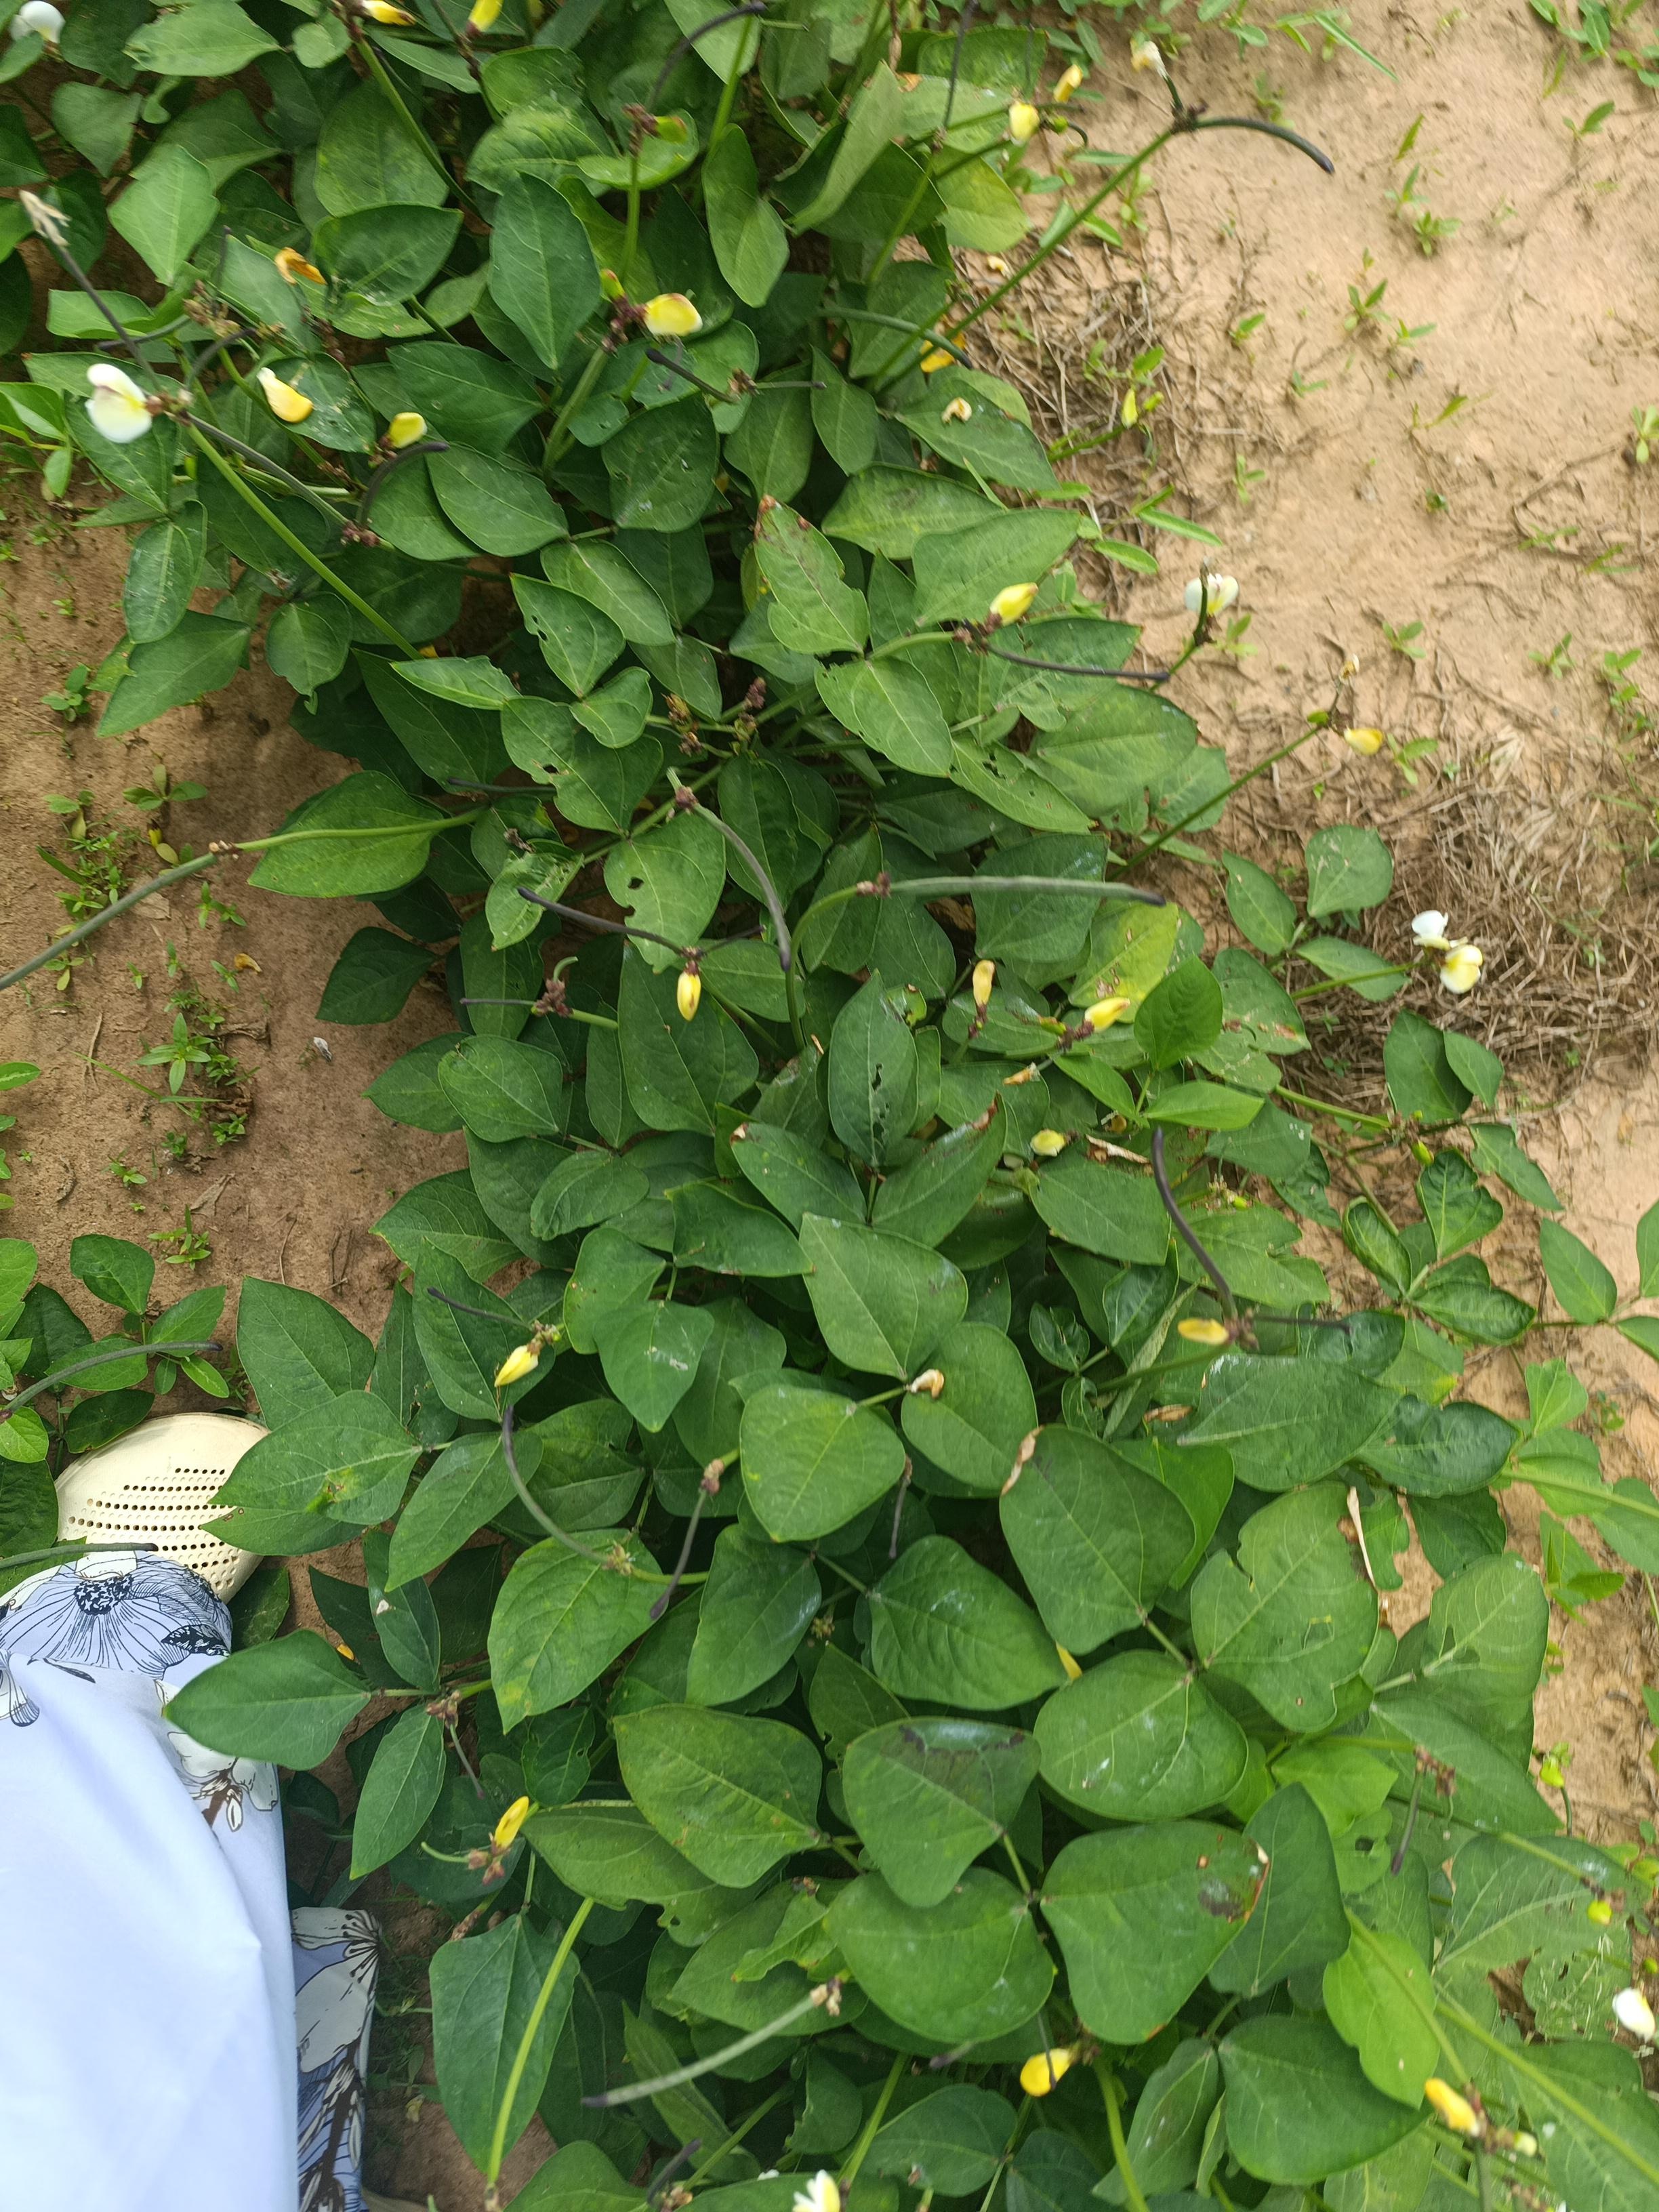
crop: cowpea
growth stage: maturity
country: Nigeria
